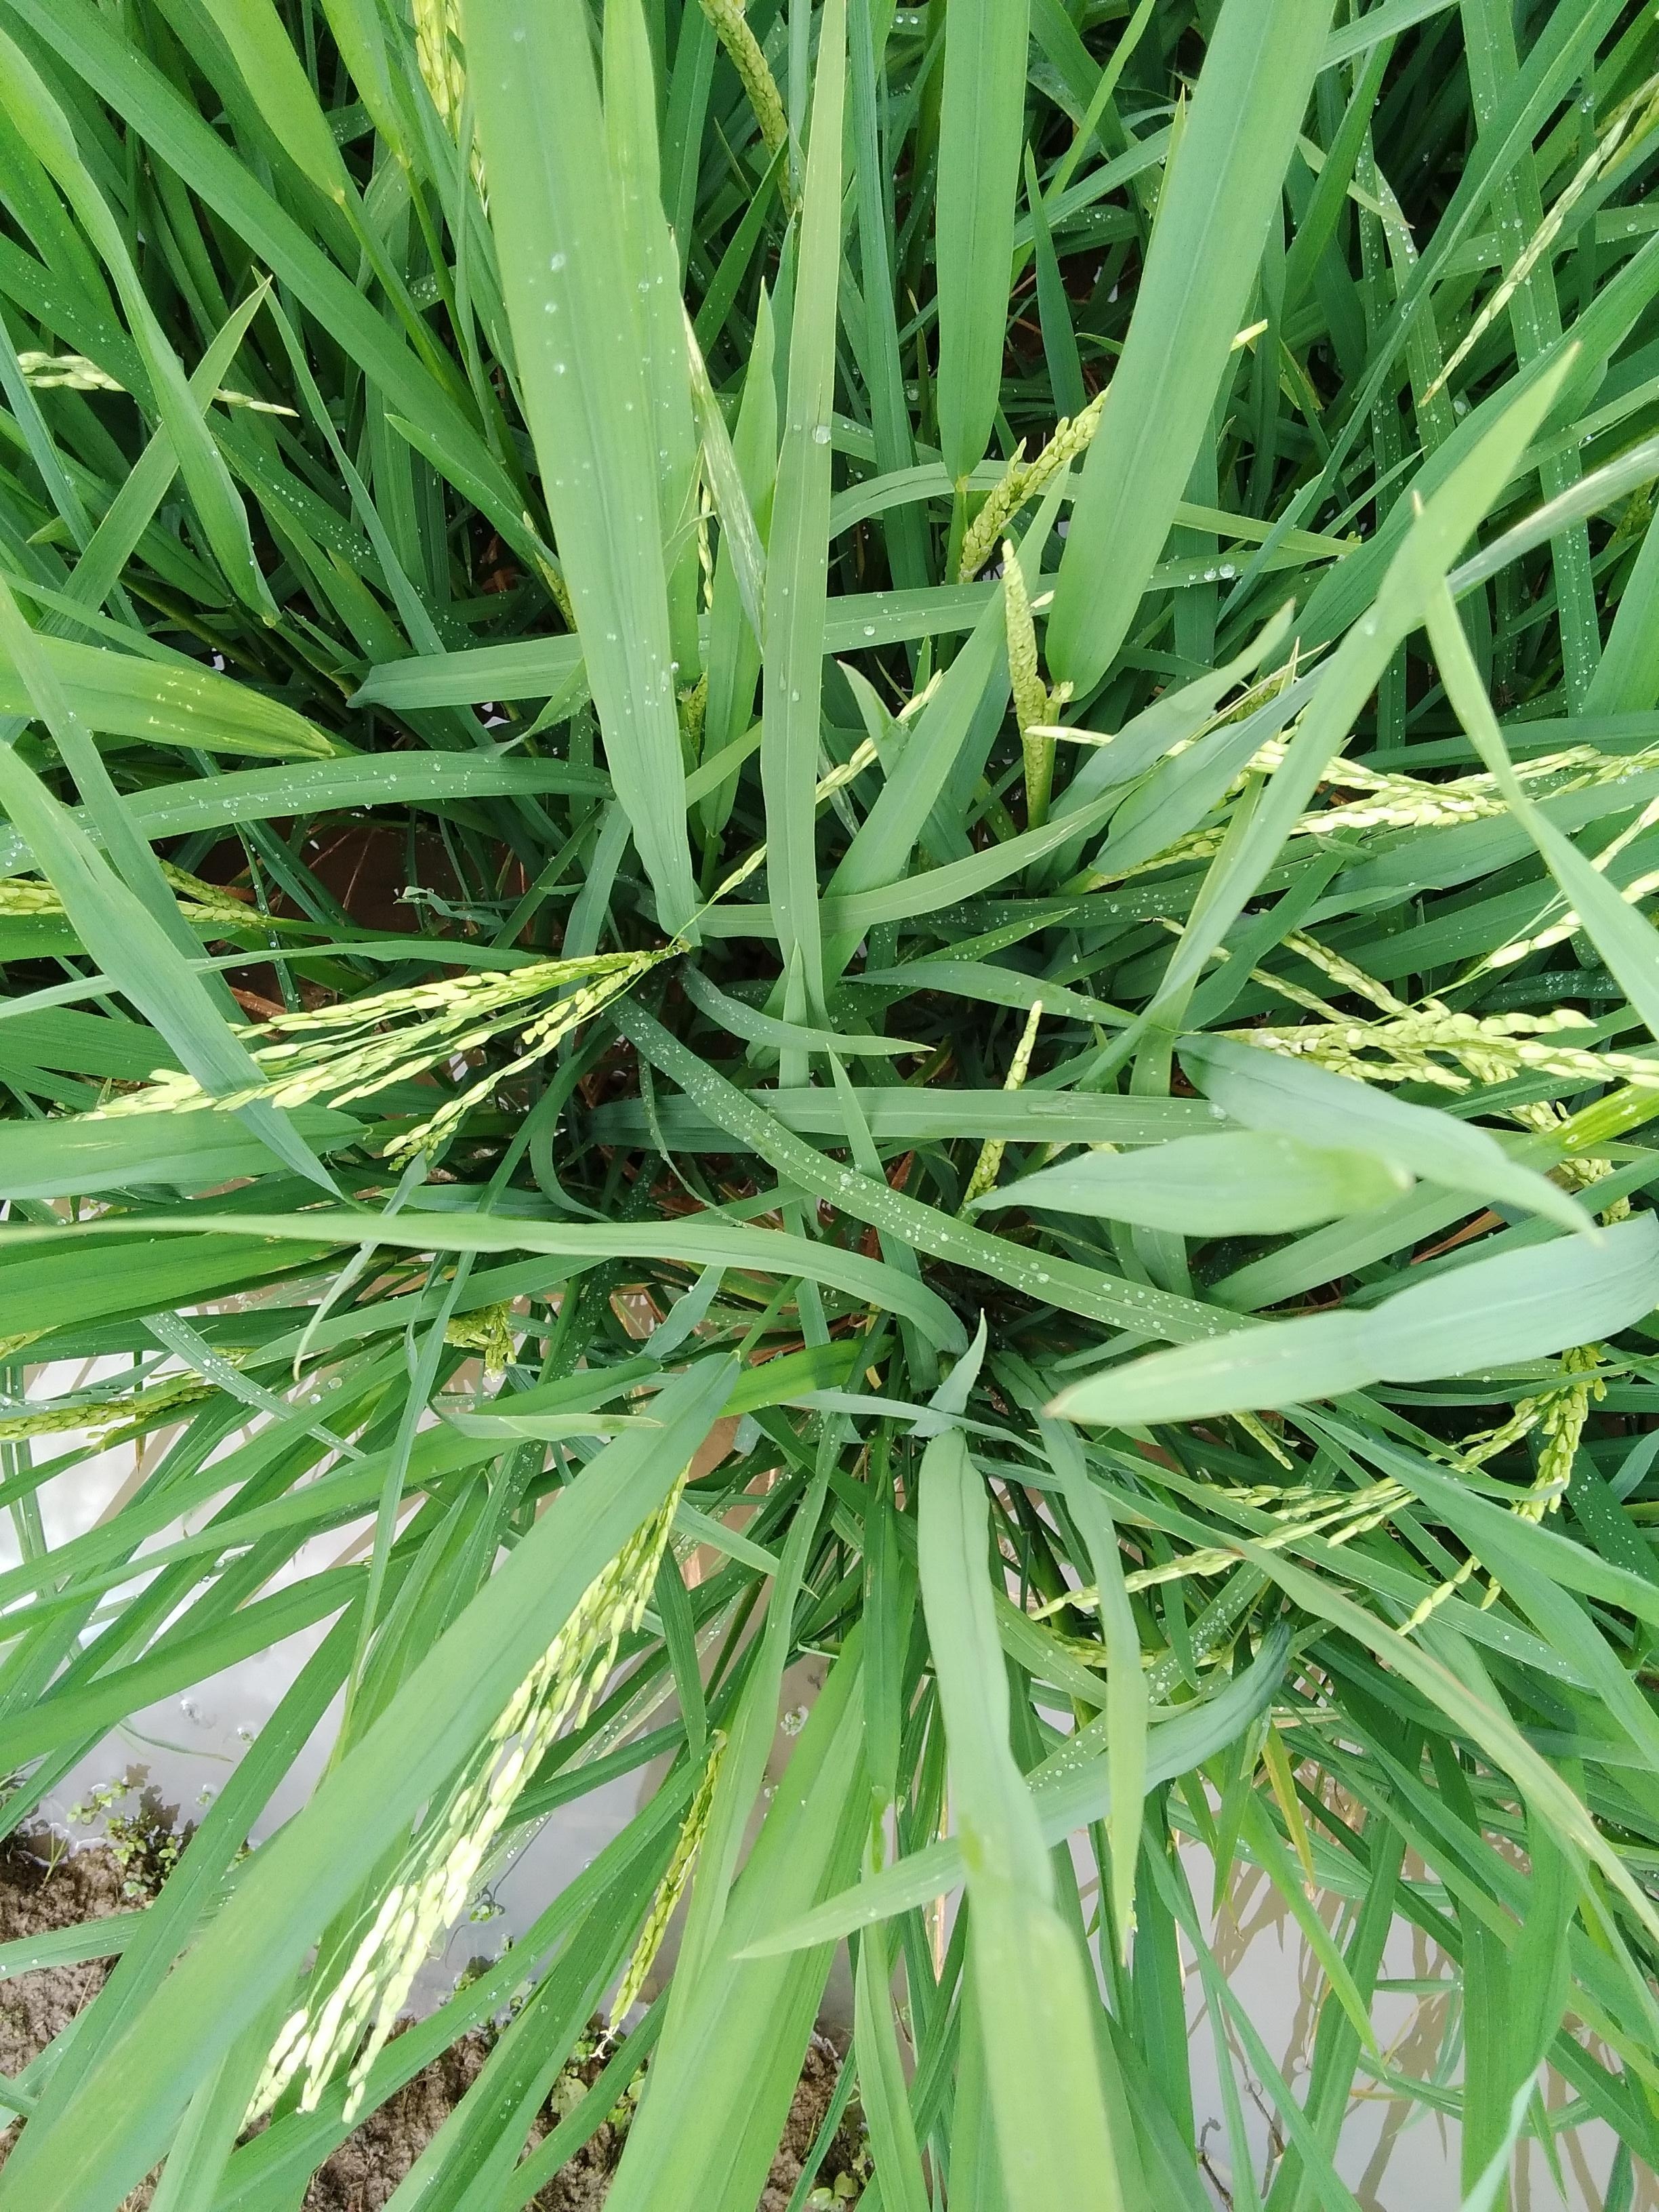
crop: rice
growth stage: flowering
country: Nigeria
